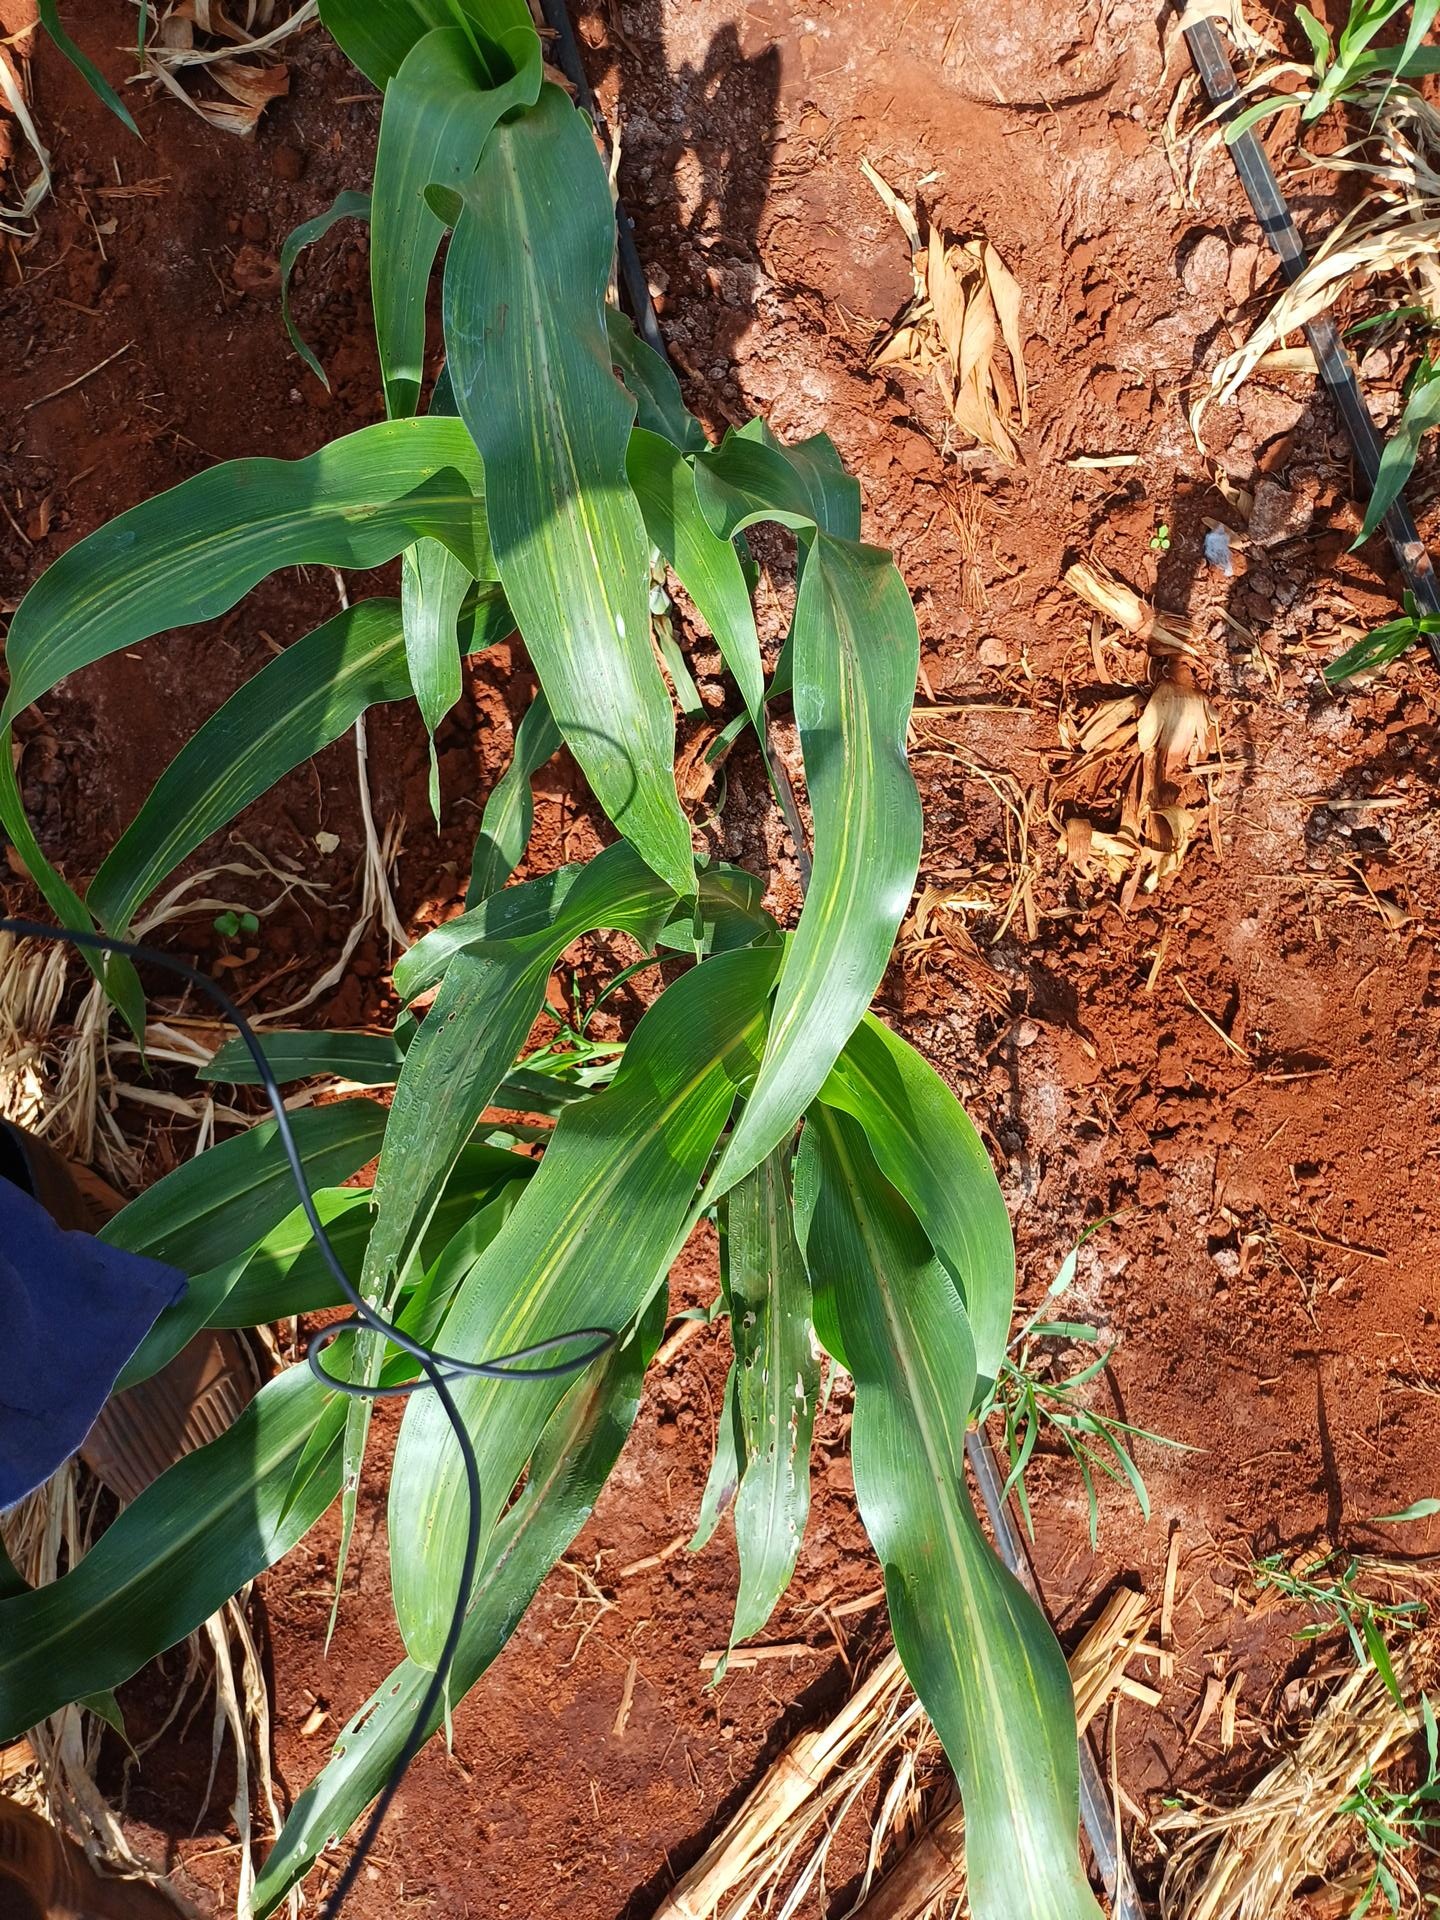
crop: sorghum
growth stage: vegetative
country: Kenya
